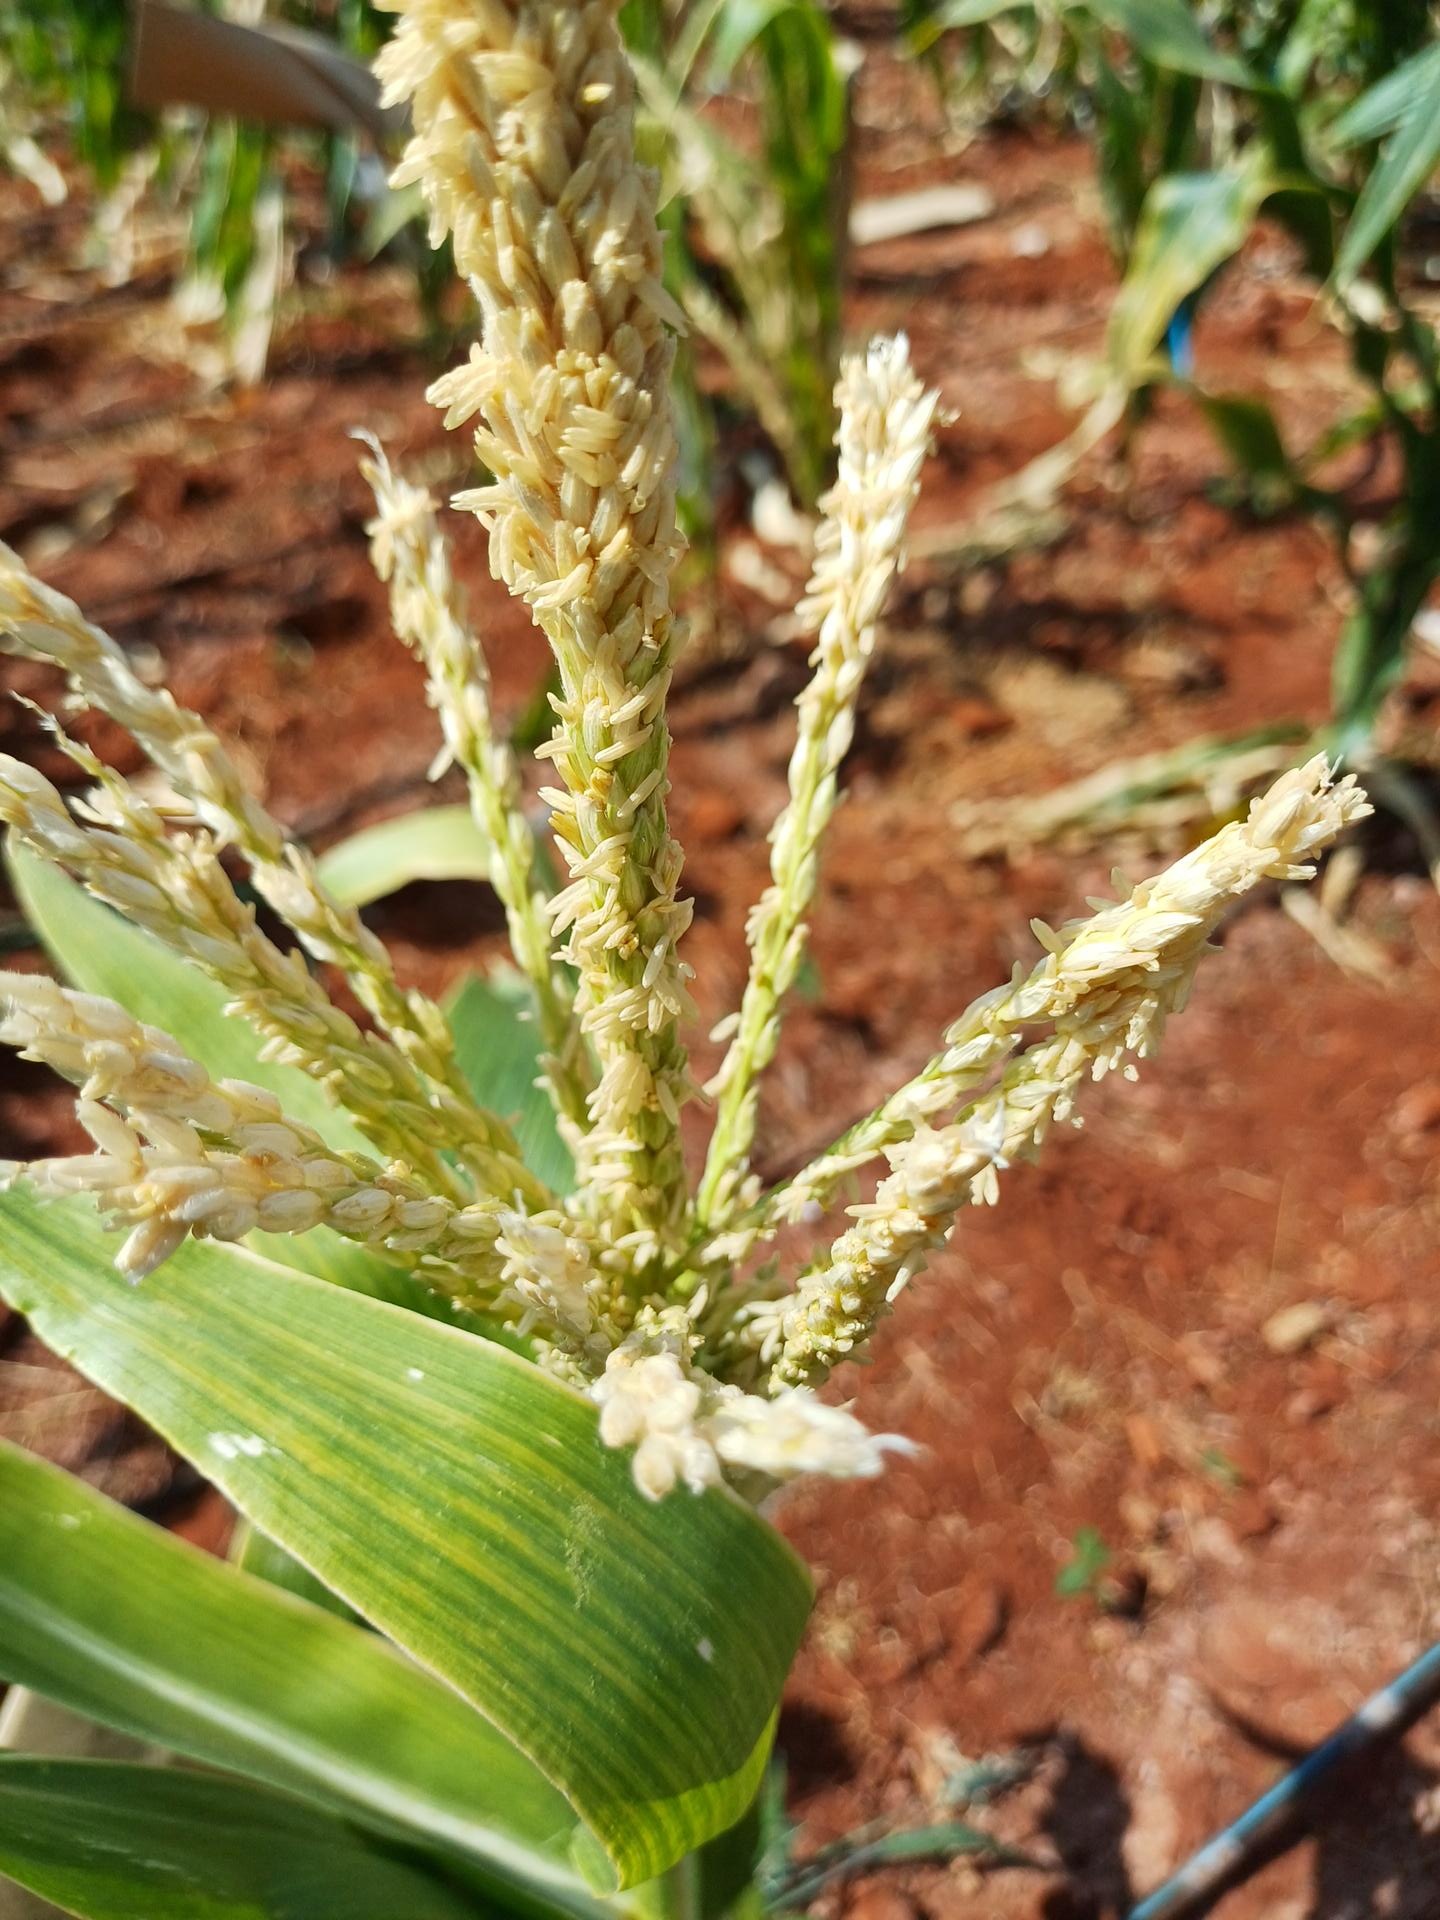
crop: maize
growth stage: flowering
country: Kenya
